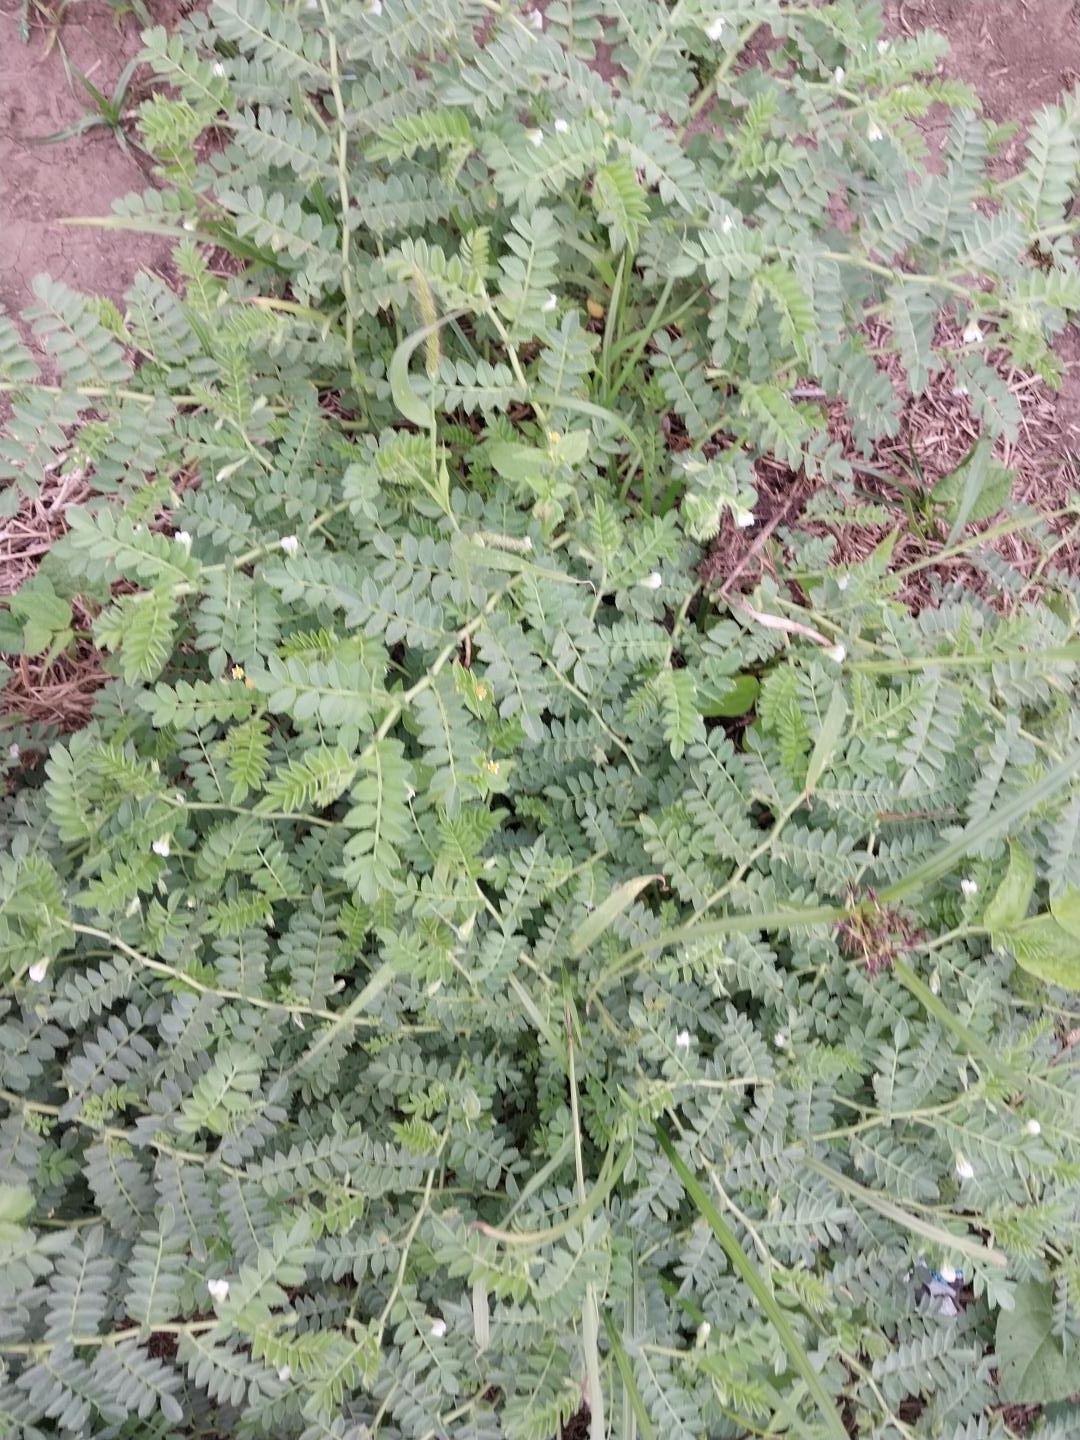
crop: chickpea
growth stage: development pod
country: Tanzania
